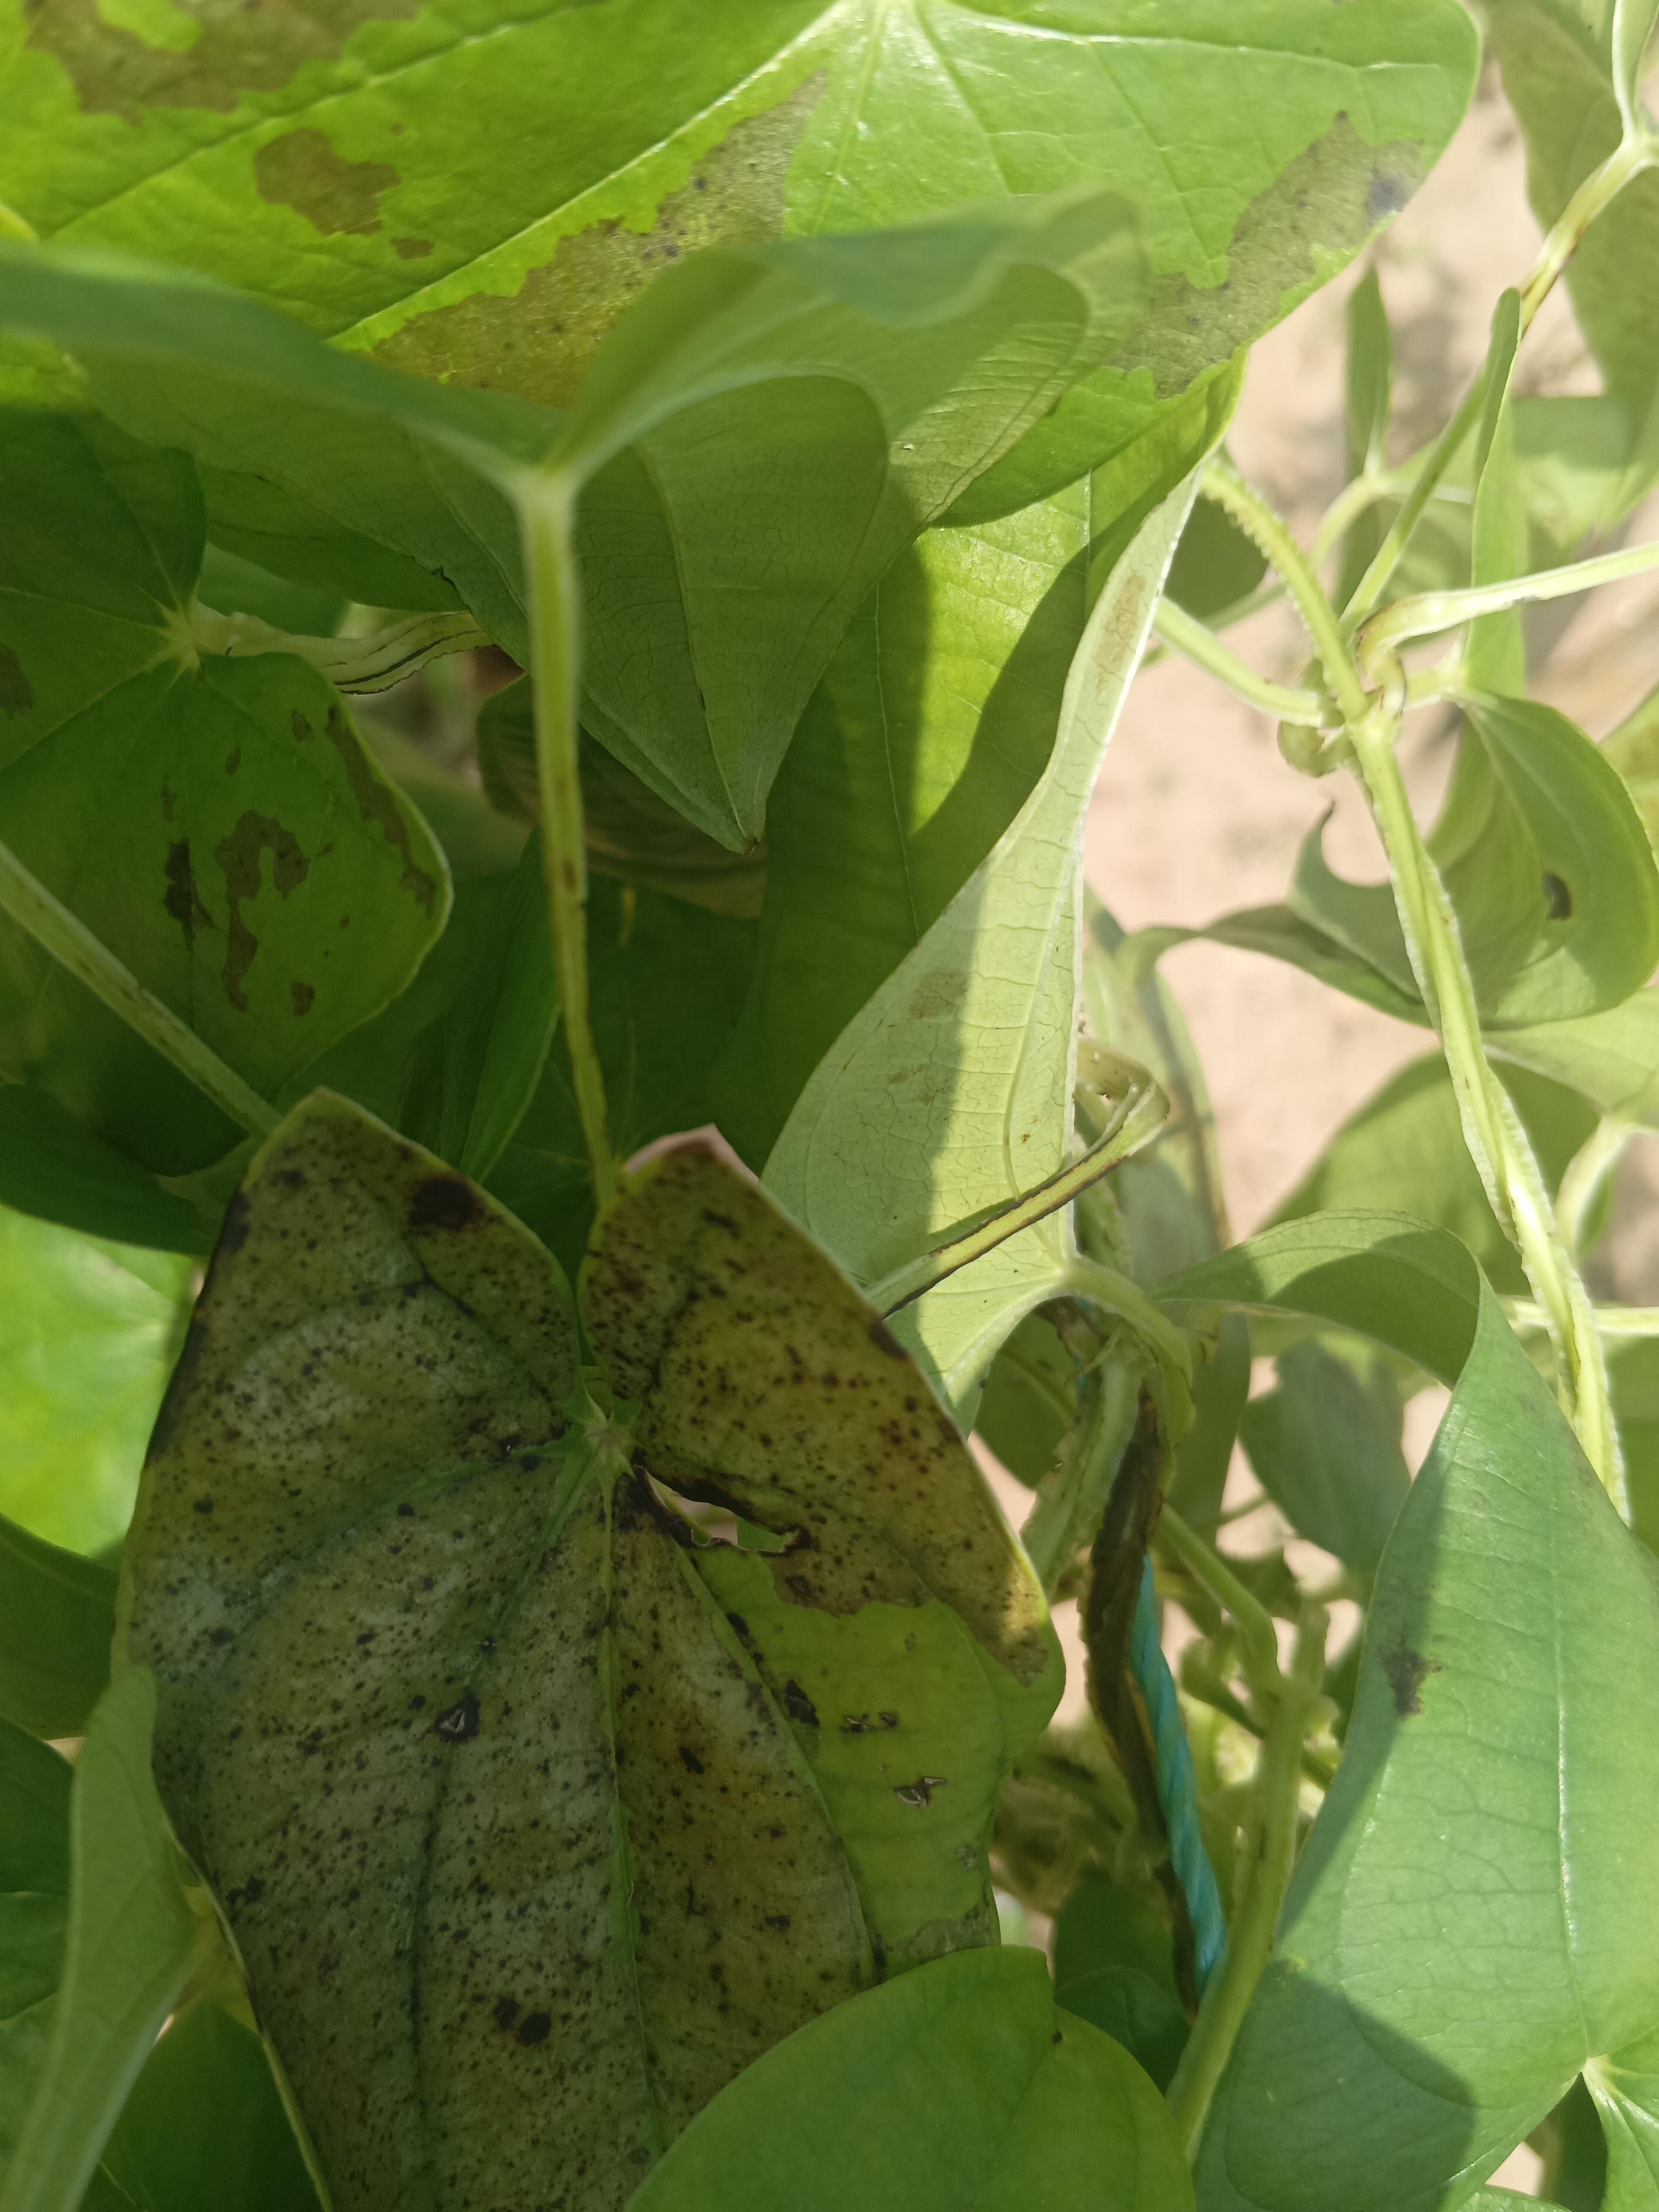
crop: yam
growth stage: vegetative
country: Nigeria
